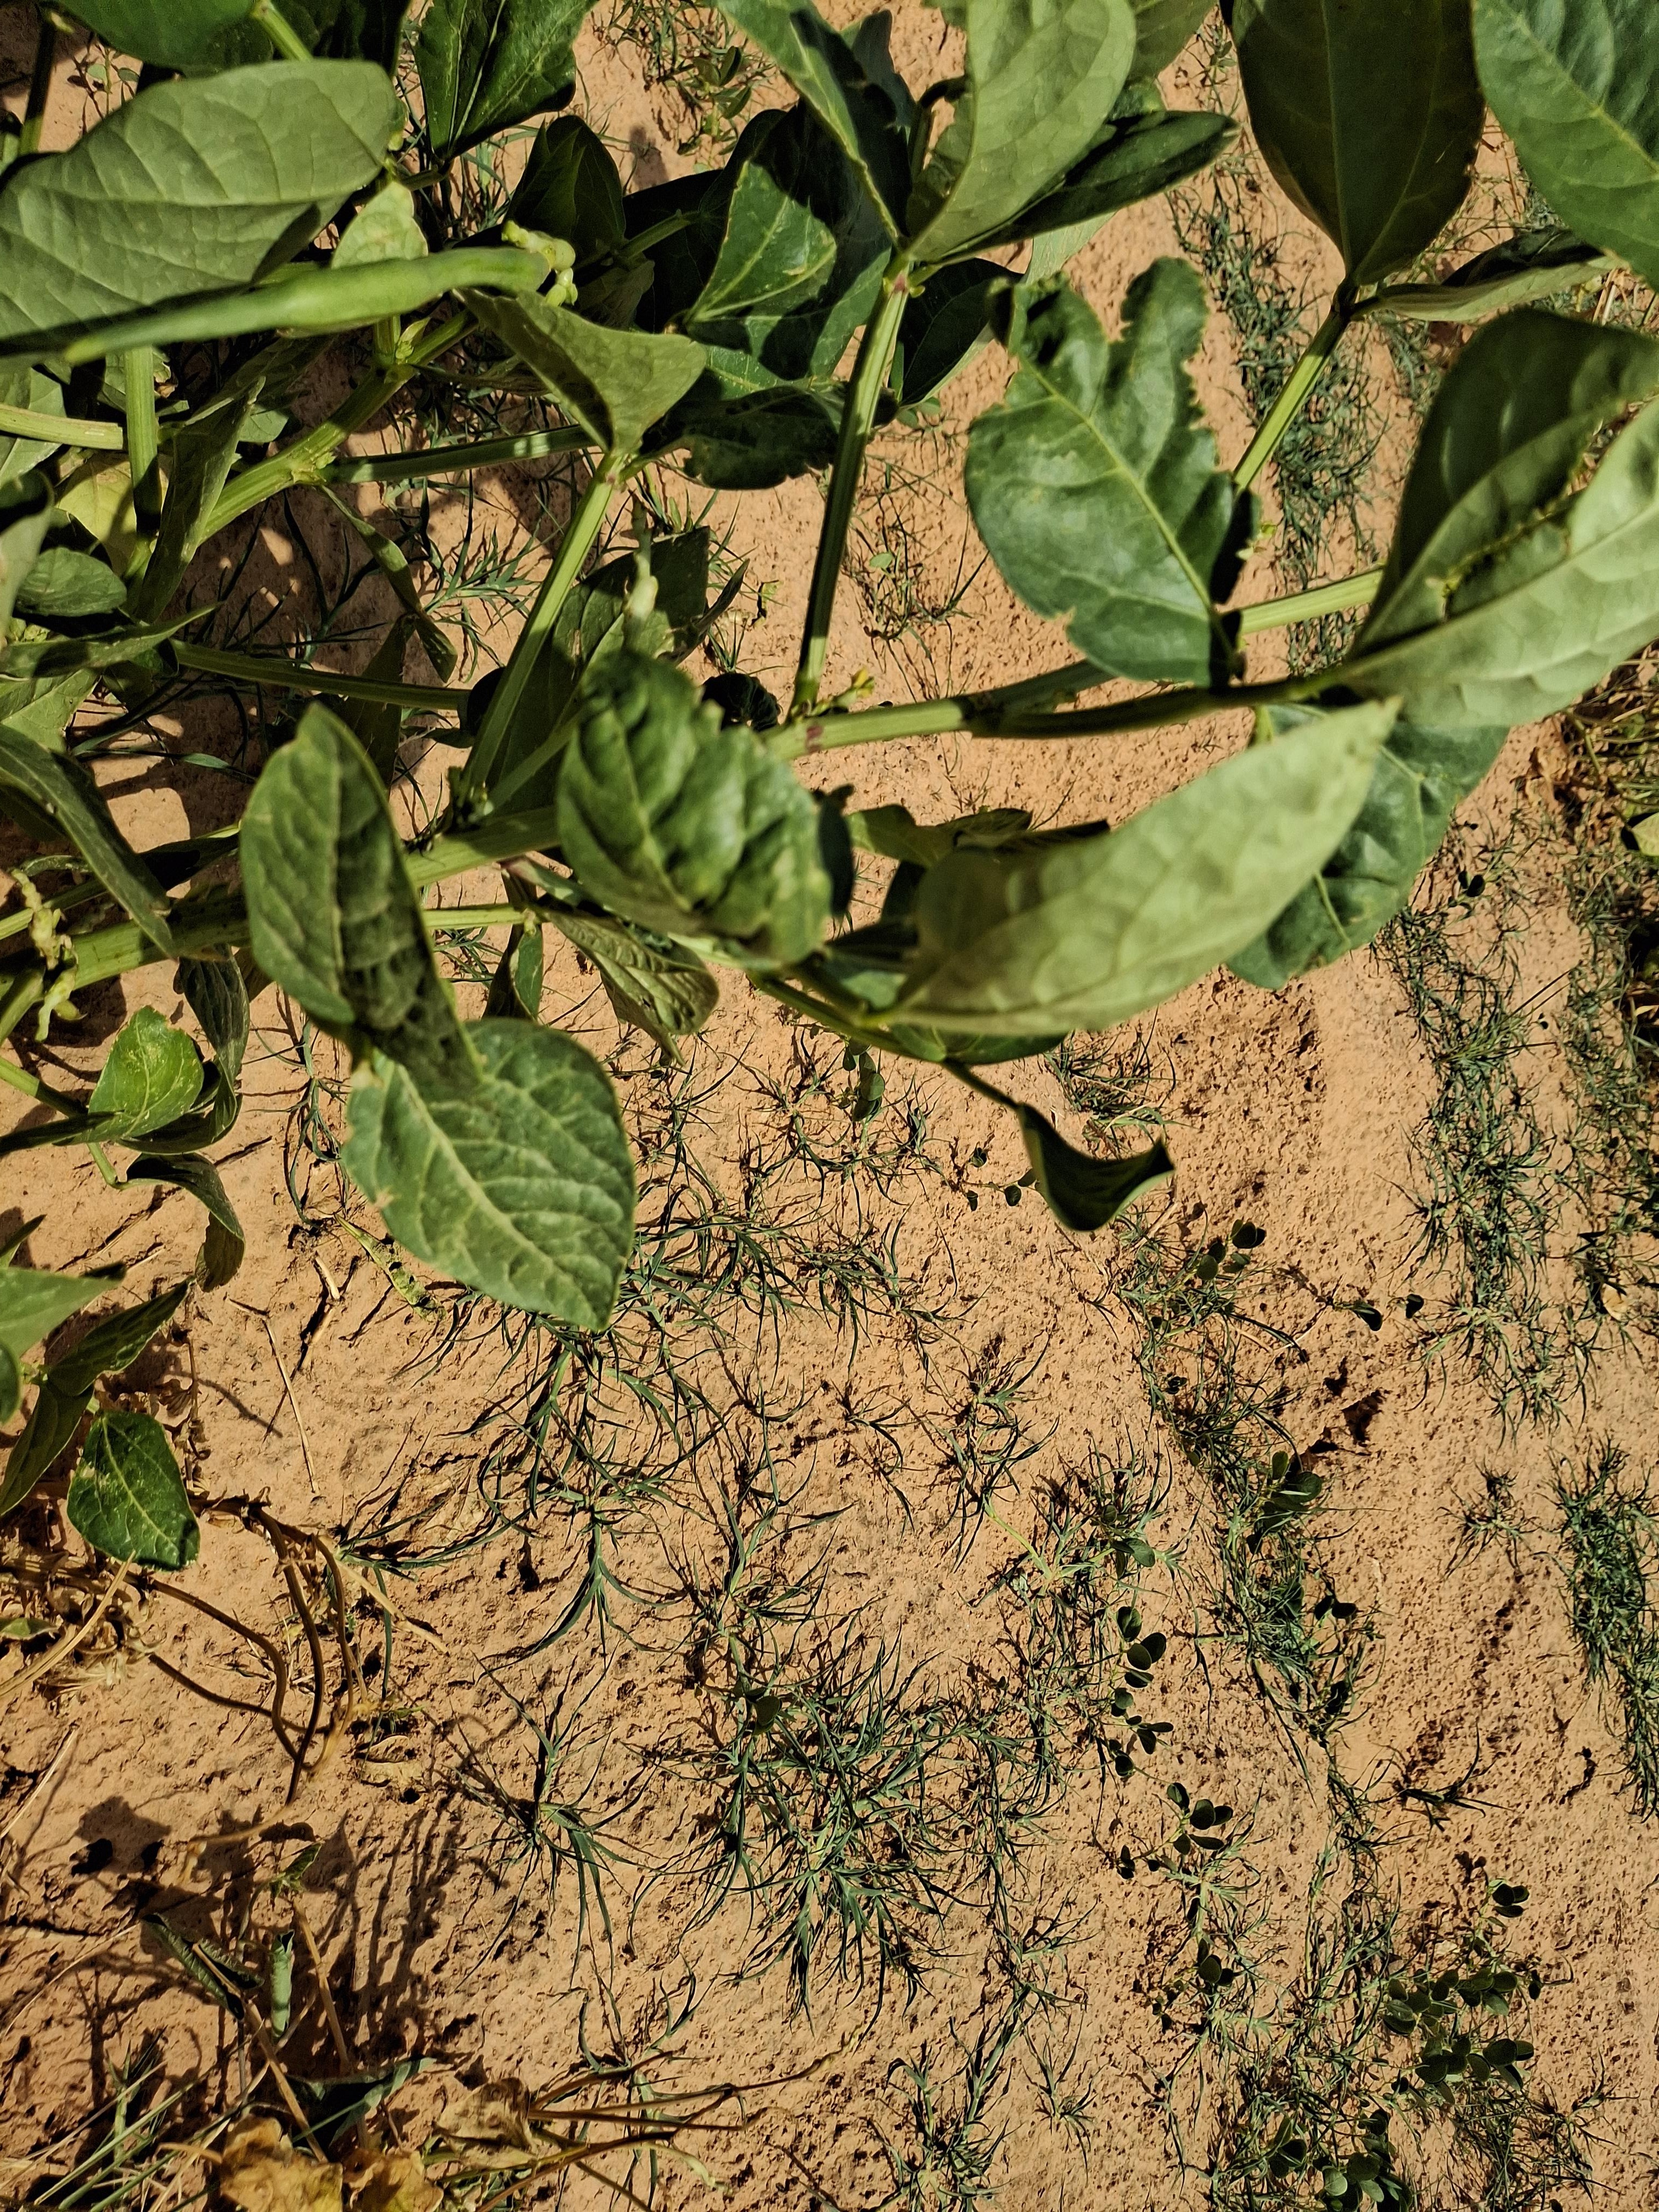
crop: cowpea
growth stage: harvest maturity
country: Nigeria
